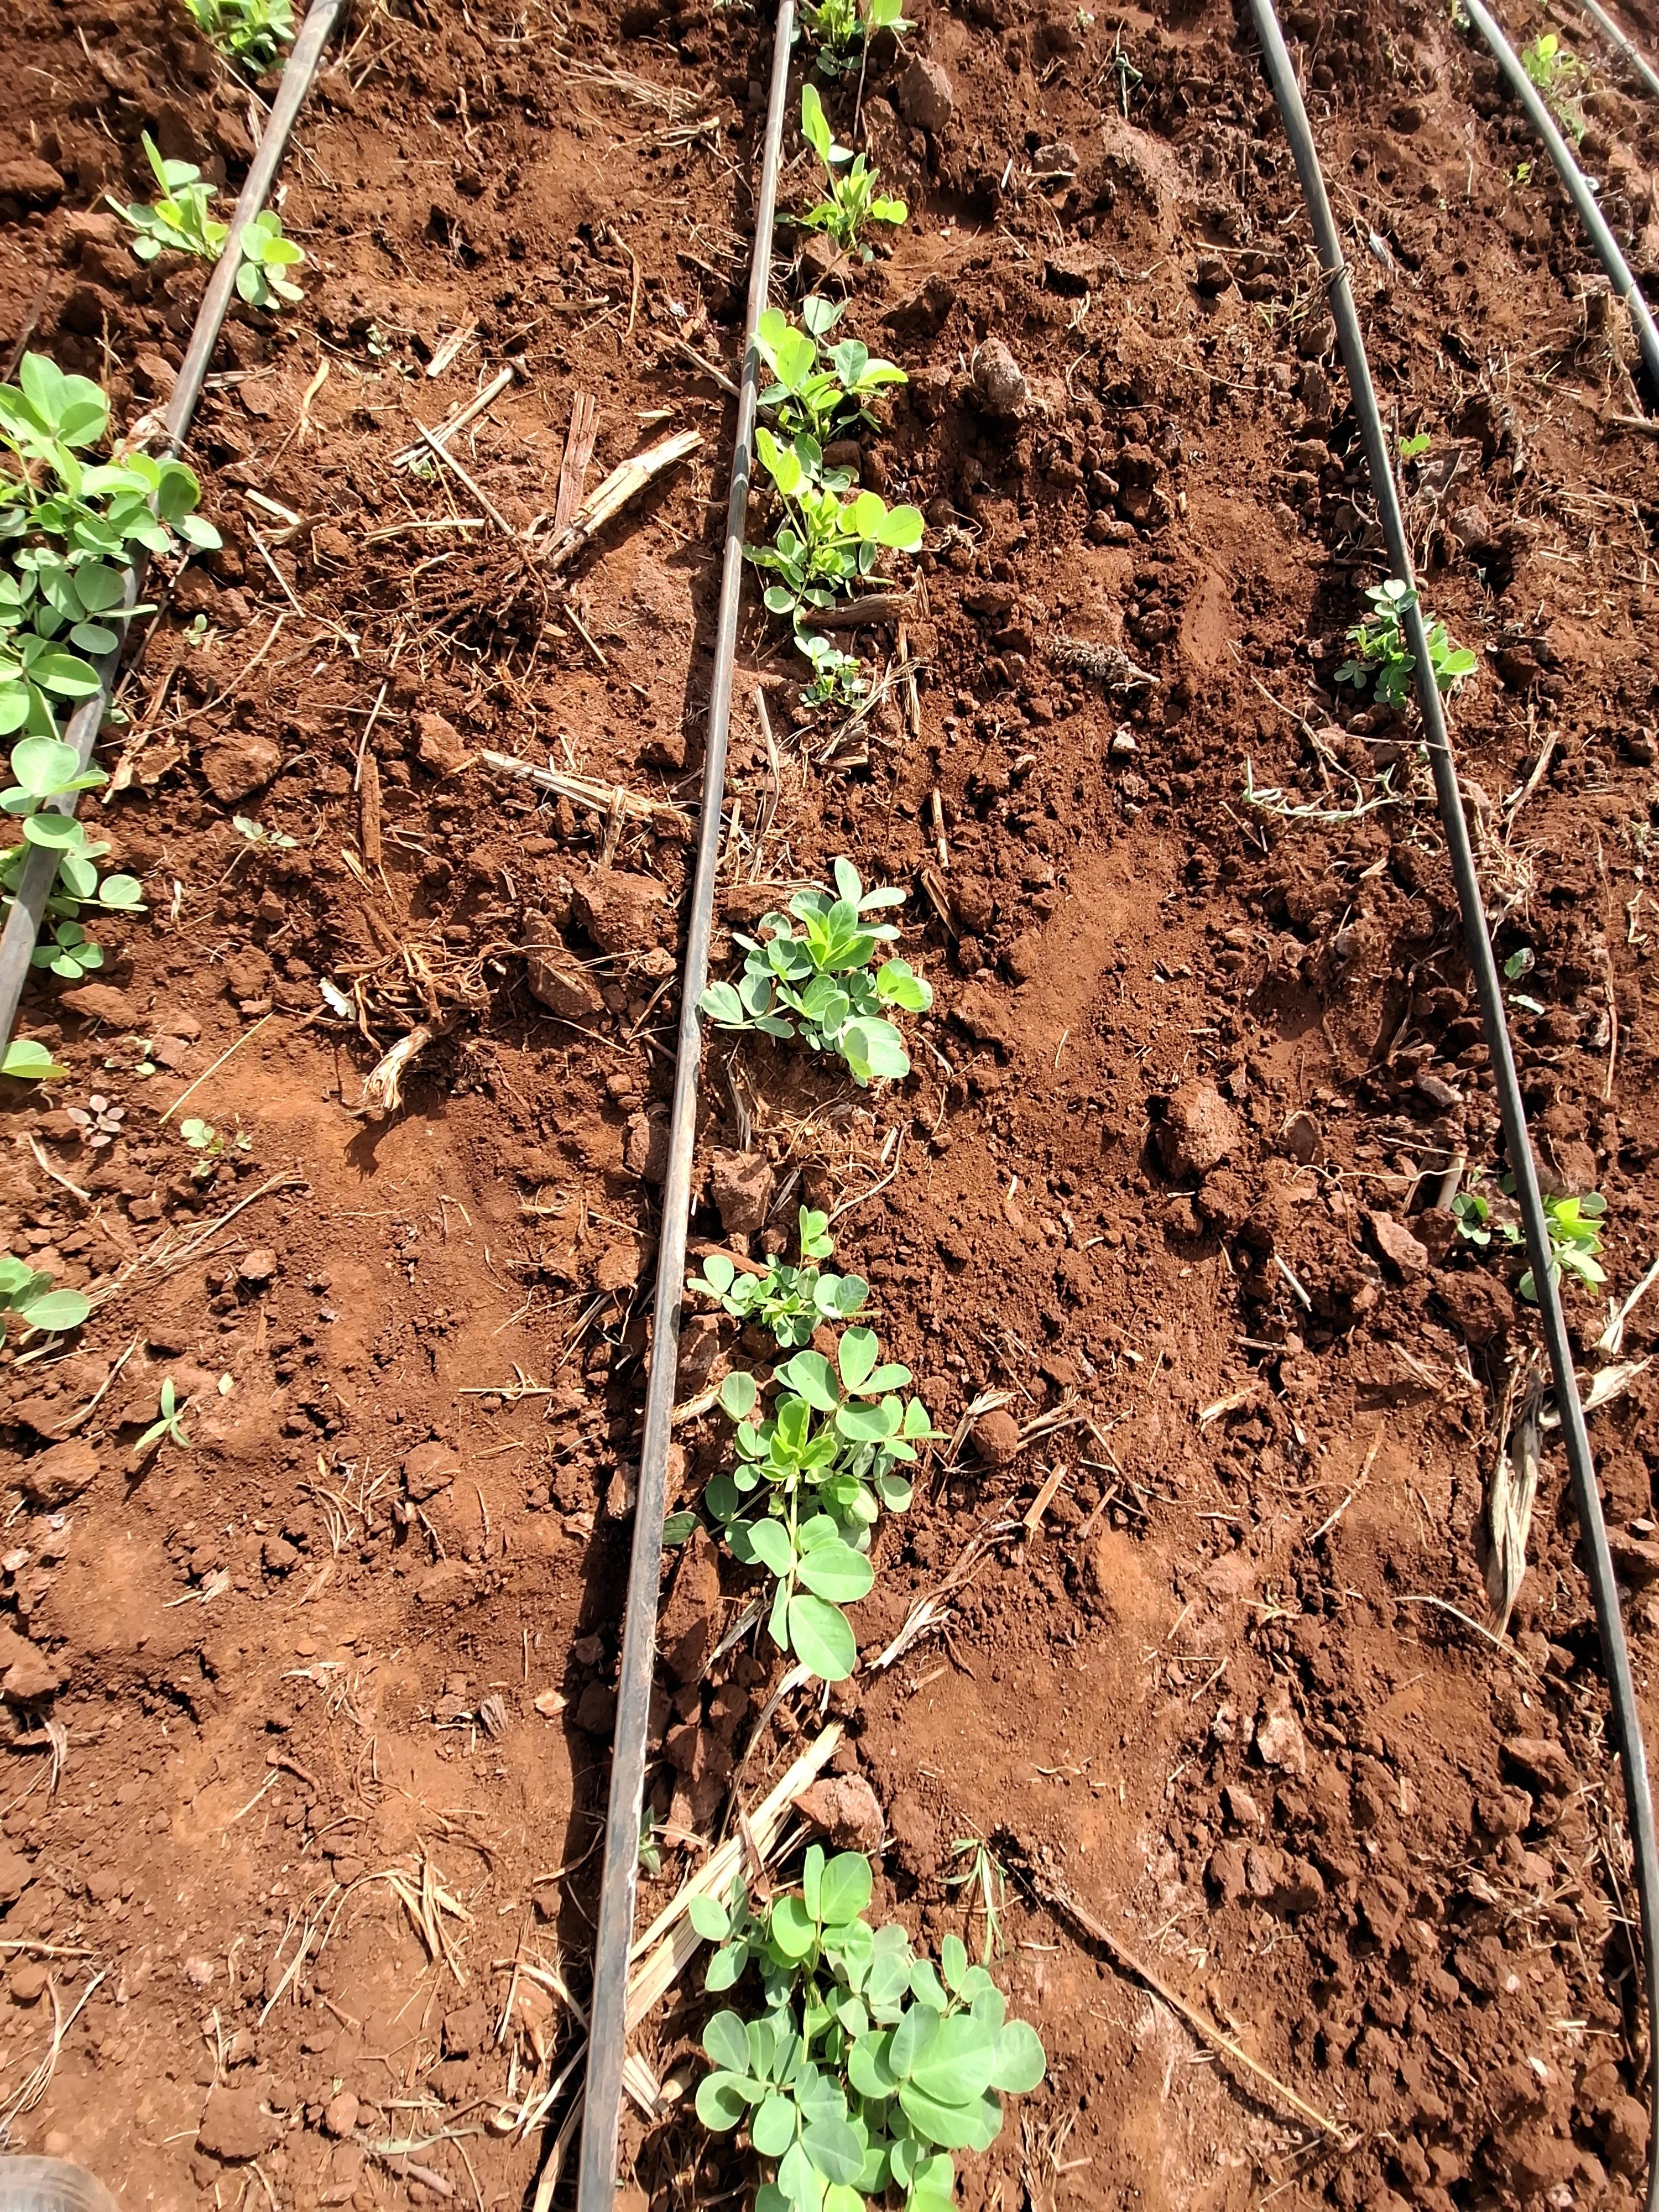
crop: groundnut
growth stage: vegetative
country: Kenya
